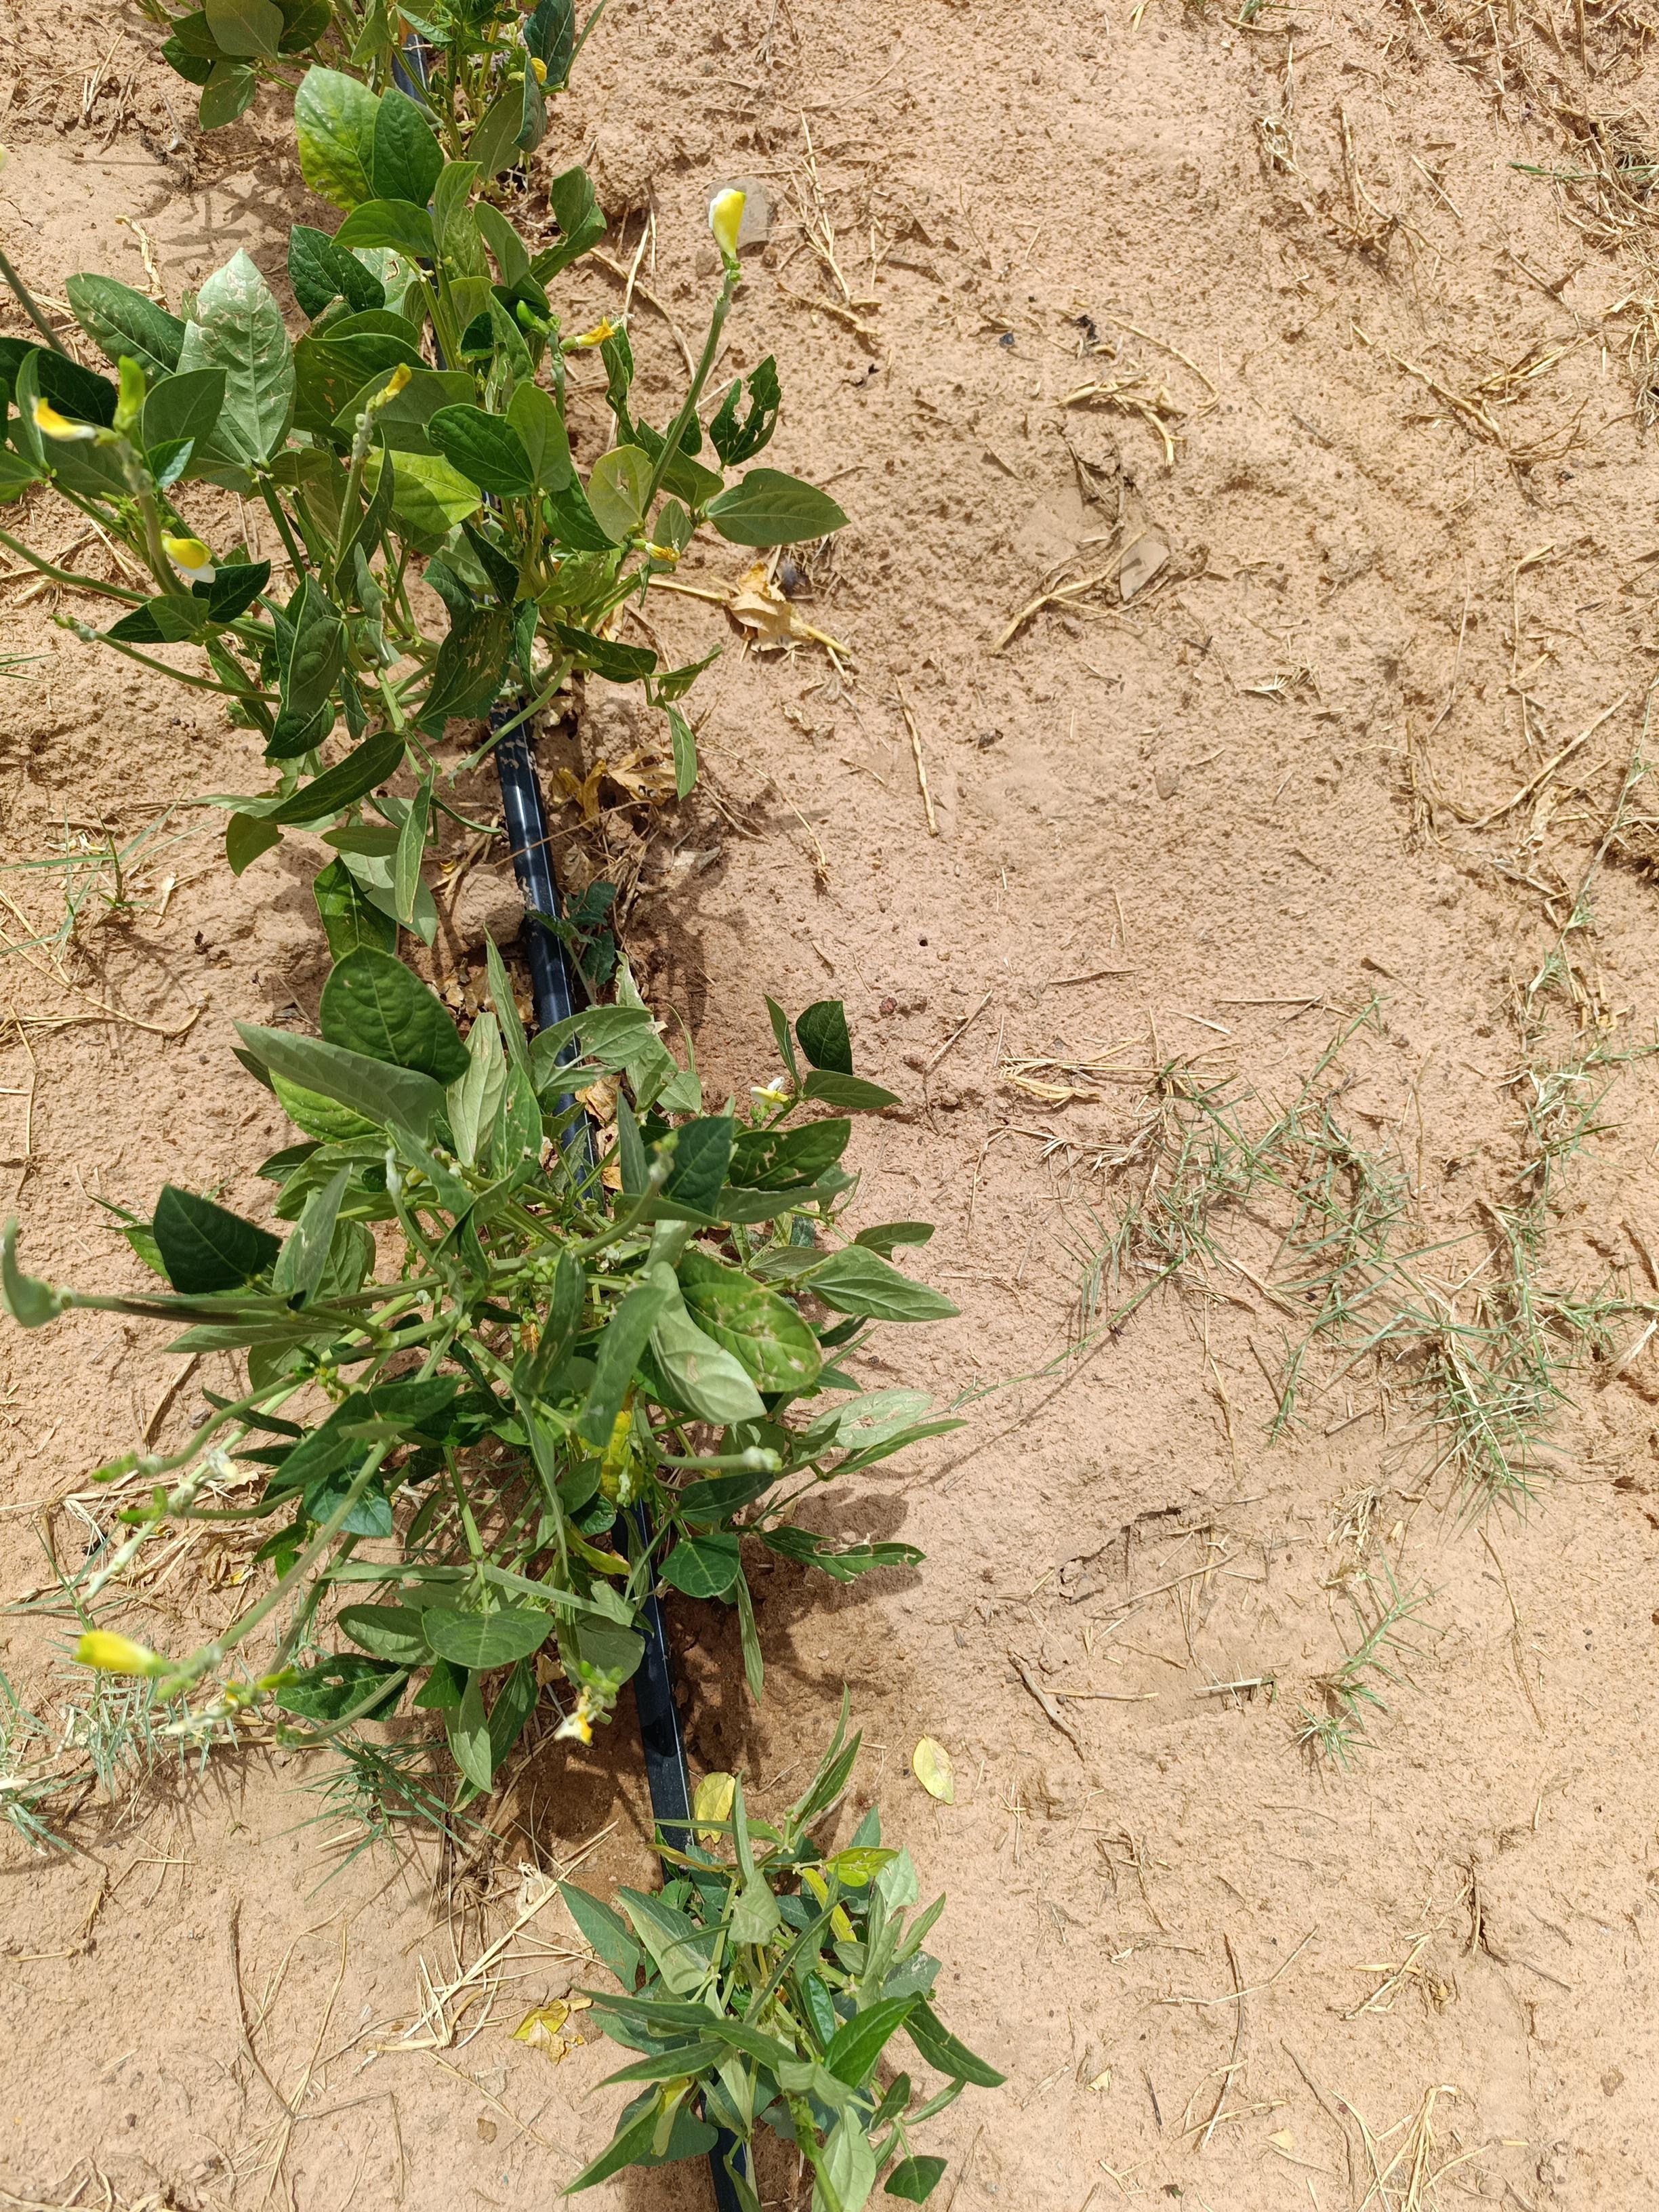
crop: cowpea
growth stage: flowering
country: Nigeria
